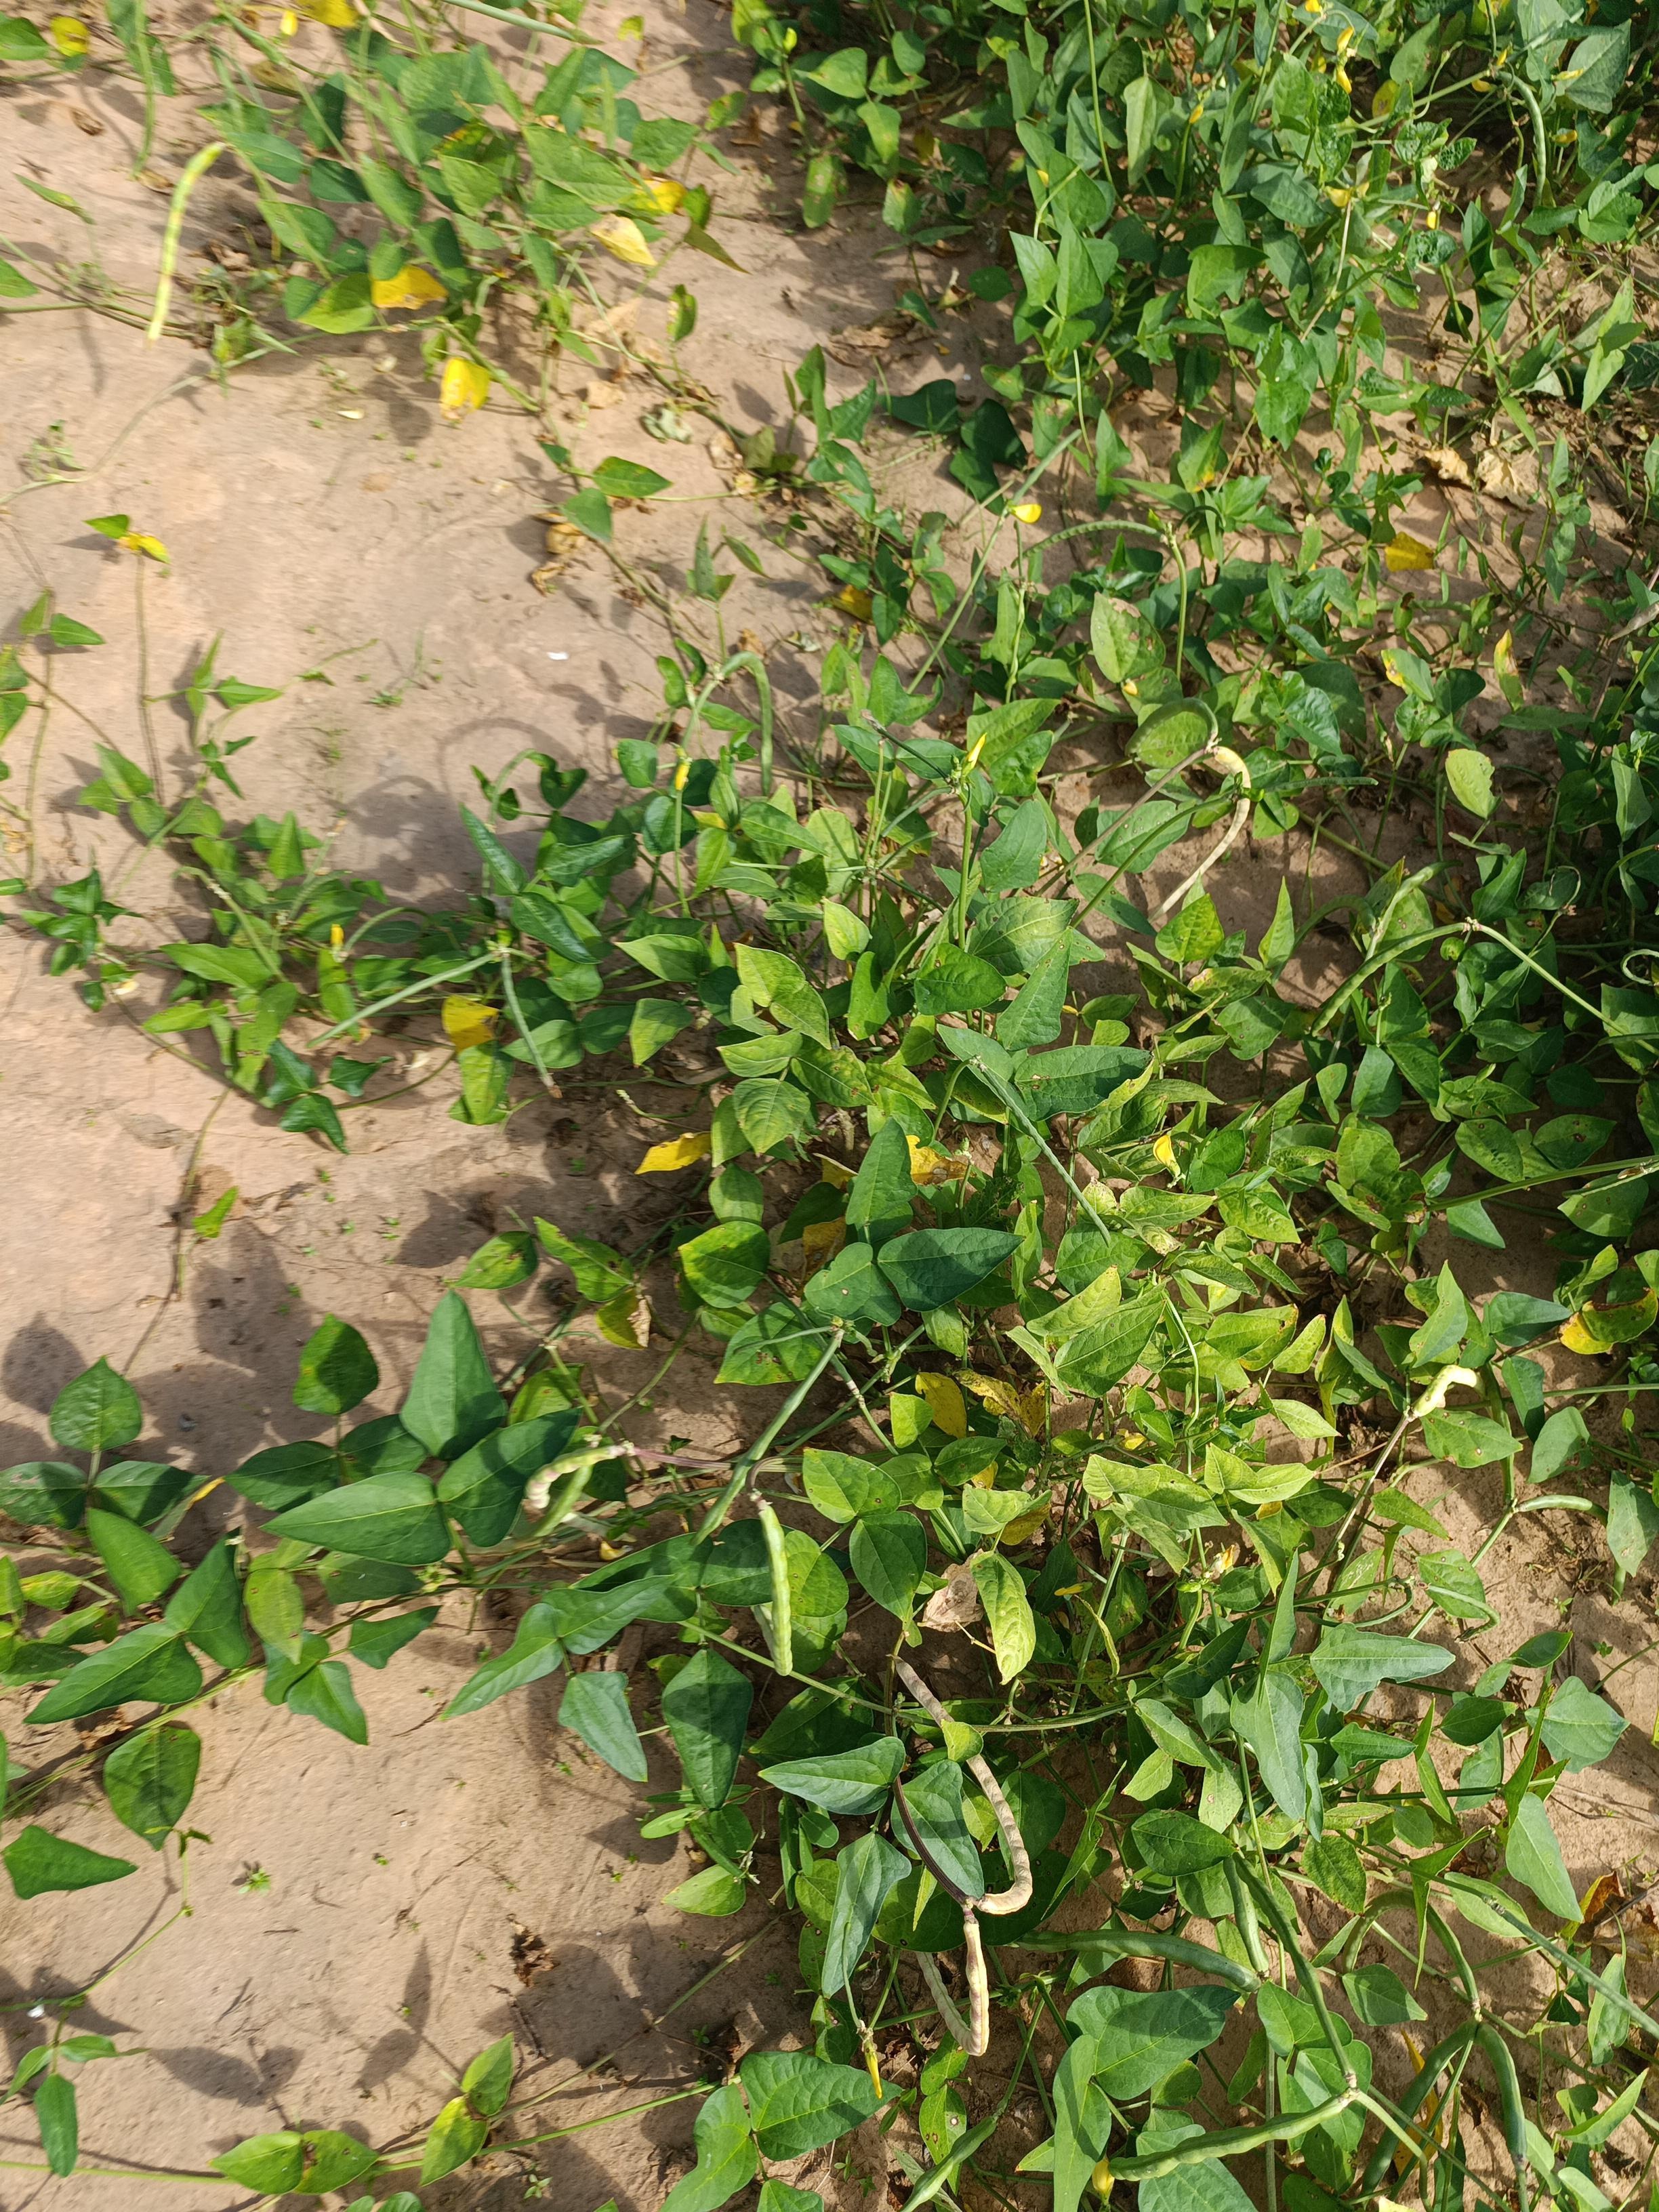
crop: cowpea
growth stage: maturity
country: Nigeria
